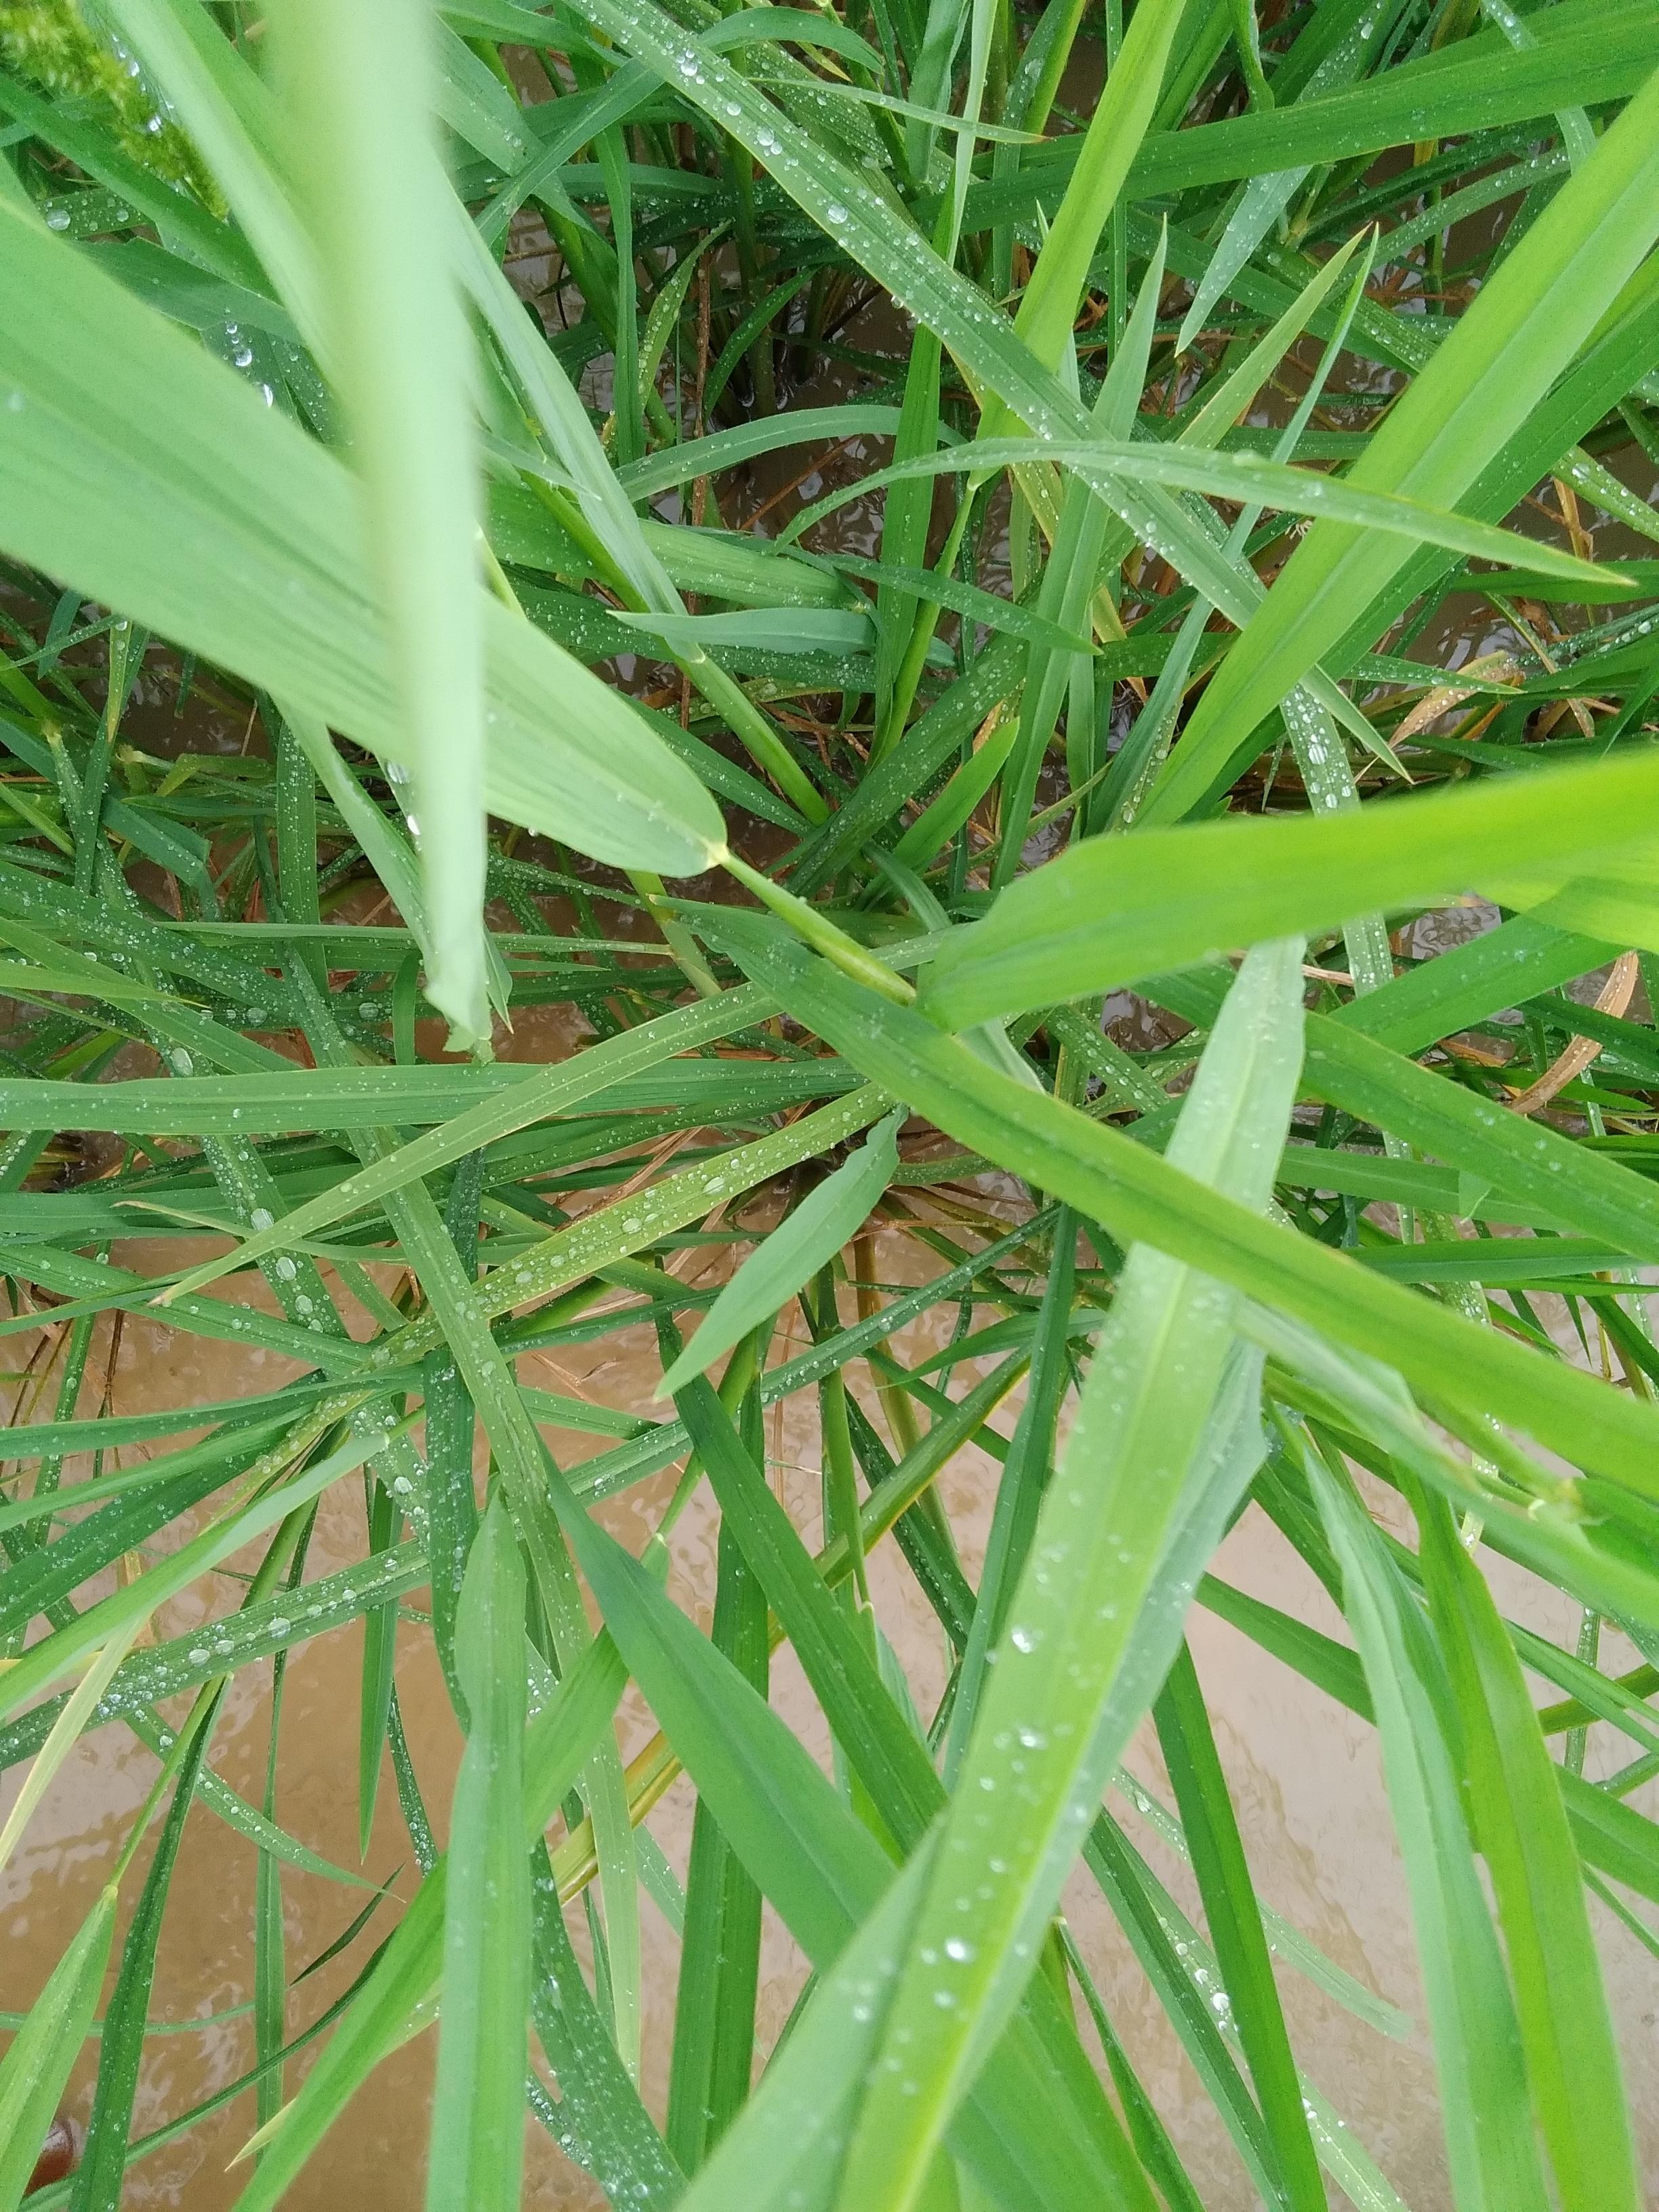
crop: rice
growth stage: booting
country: Nigeria
